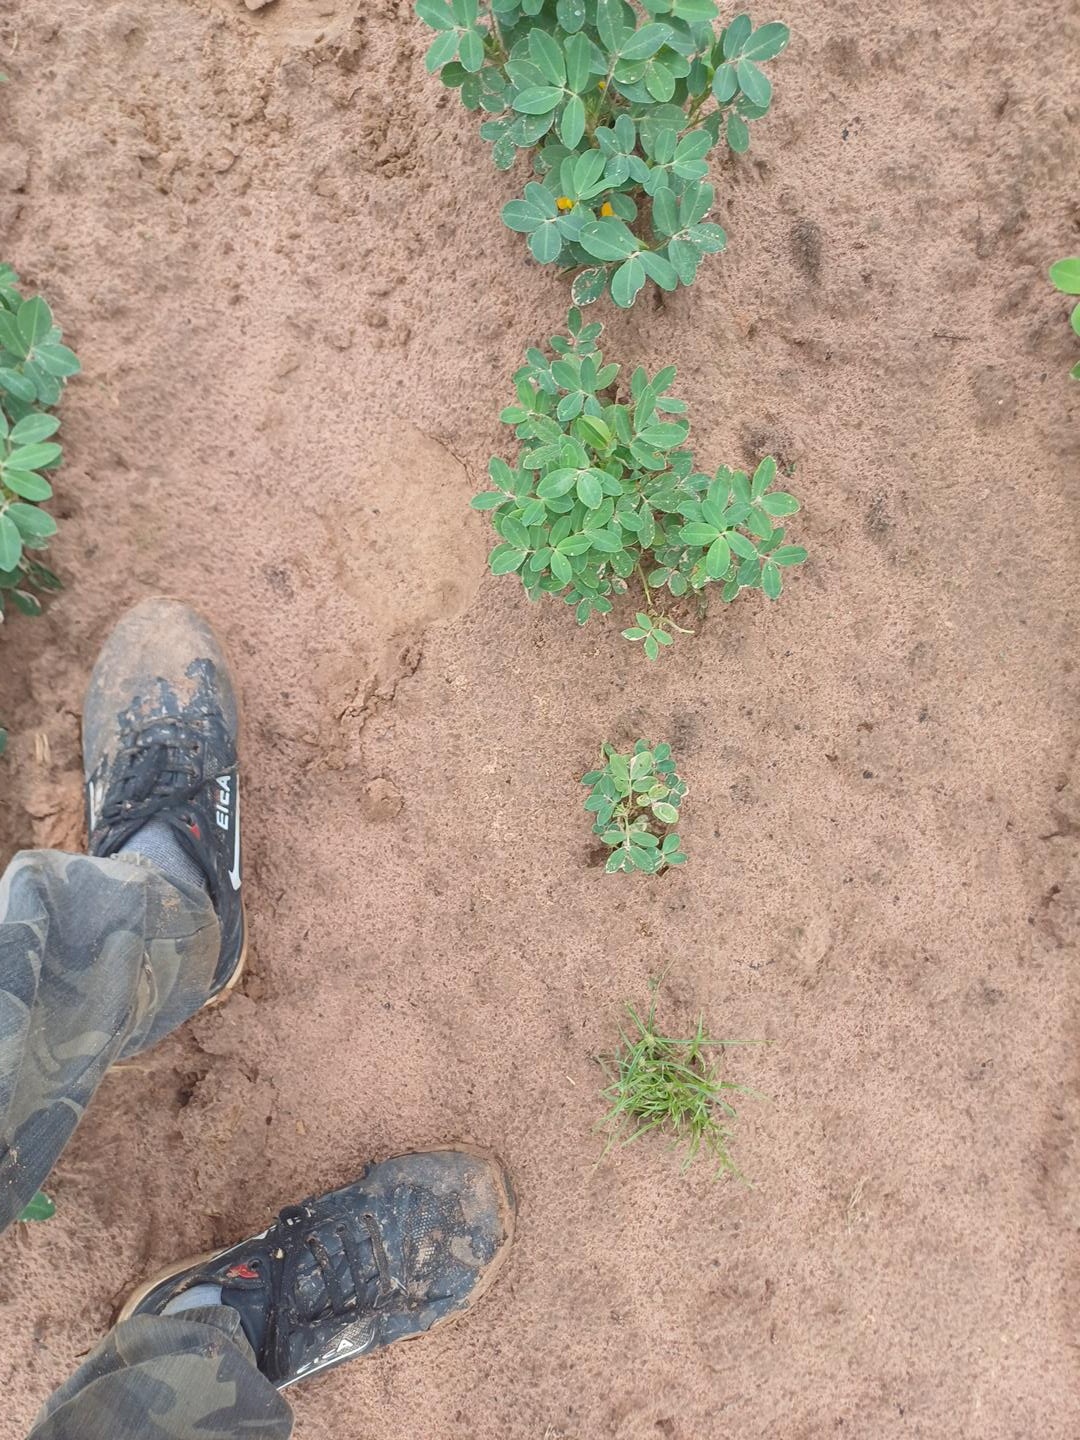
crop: groundnut
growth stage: flowering
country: Senegal
